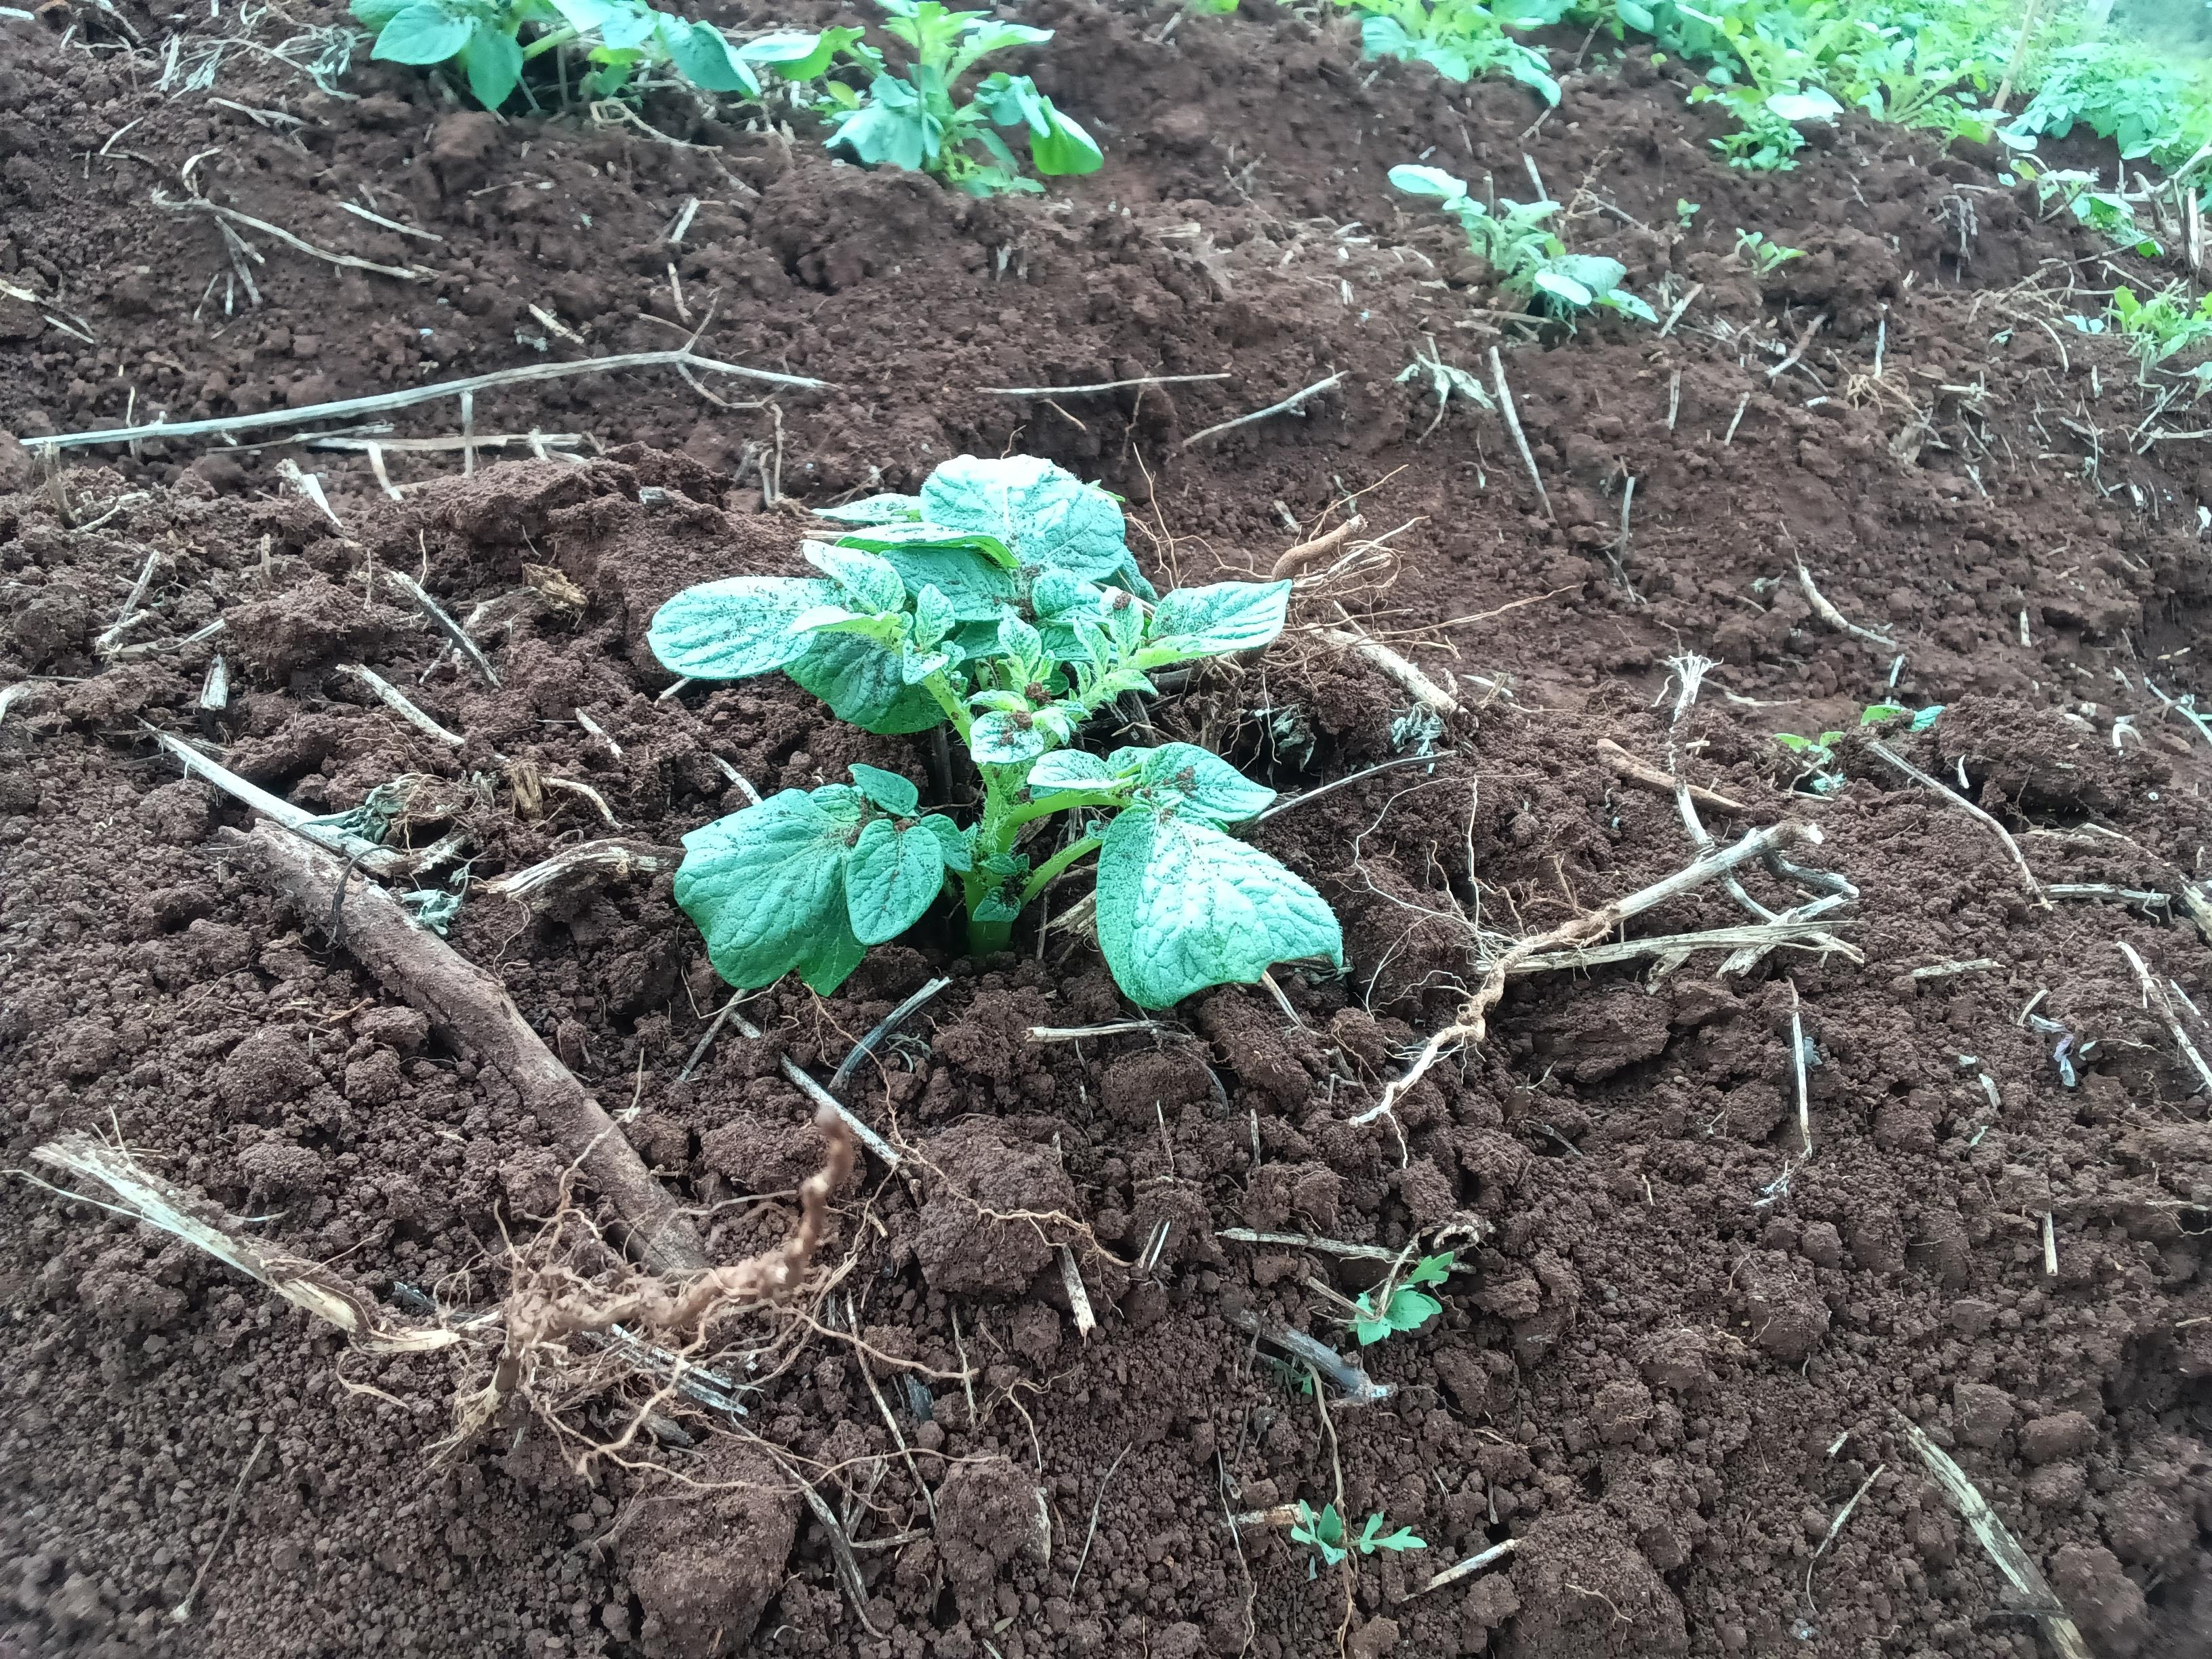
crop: potato
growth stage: emergence
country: Kenya
